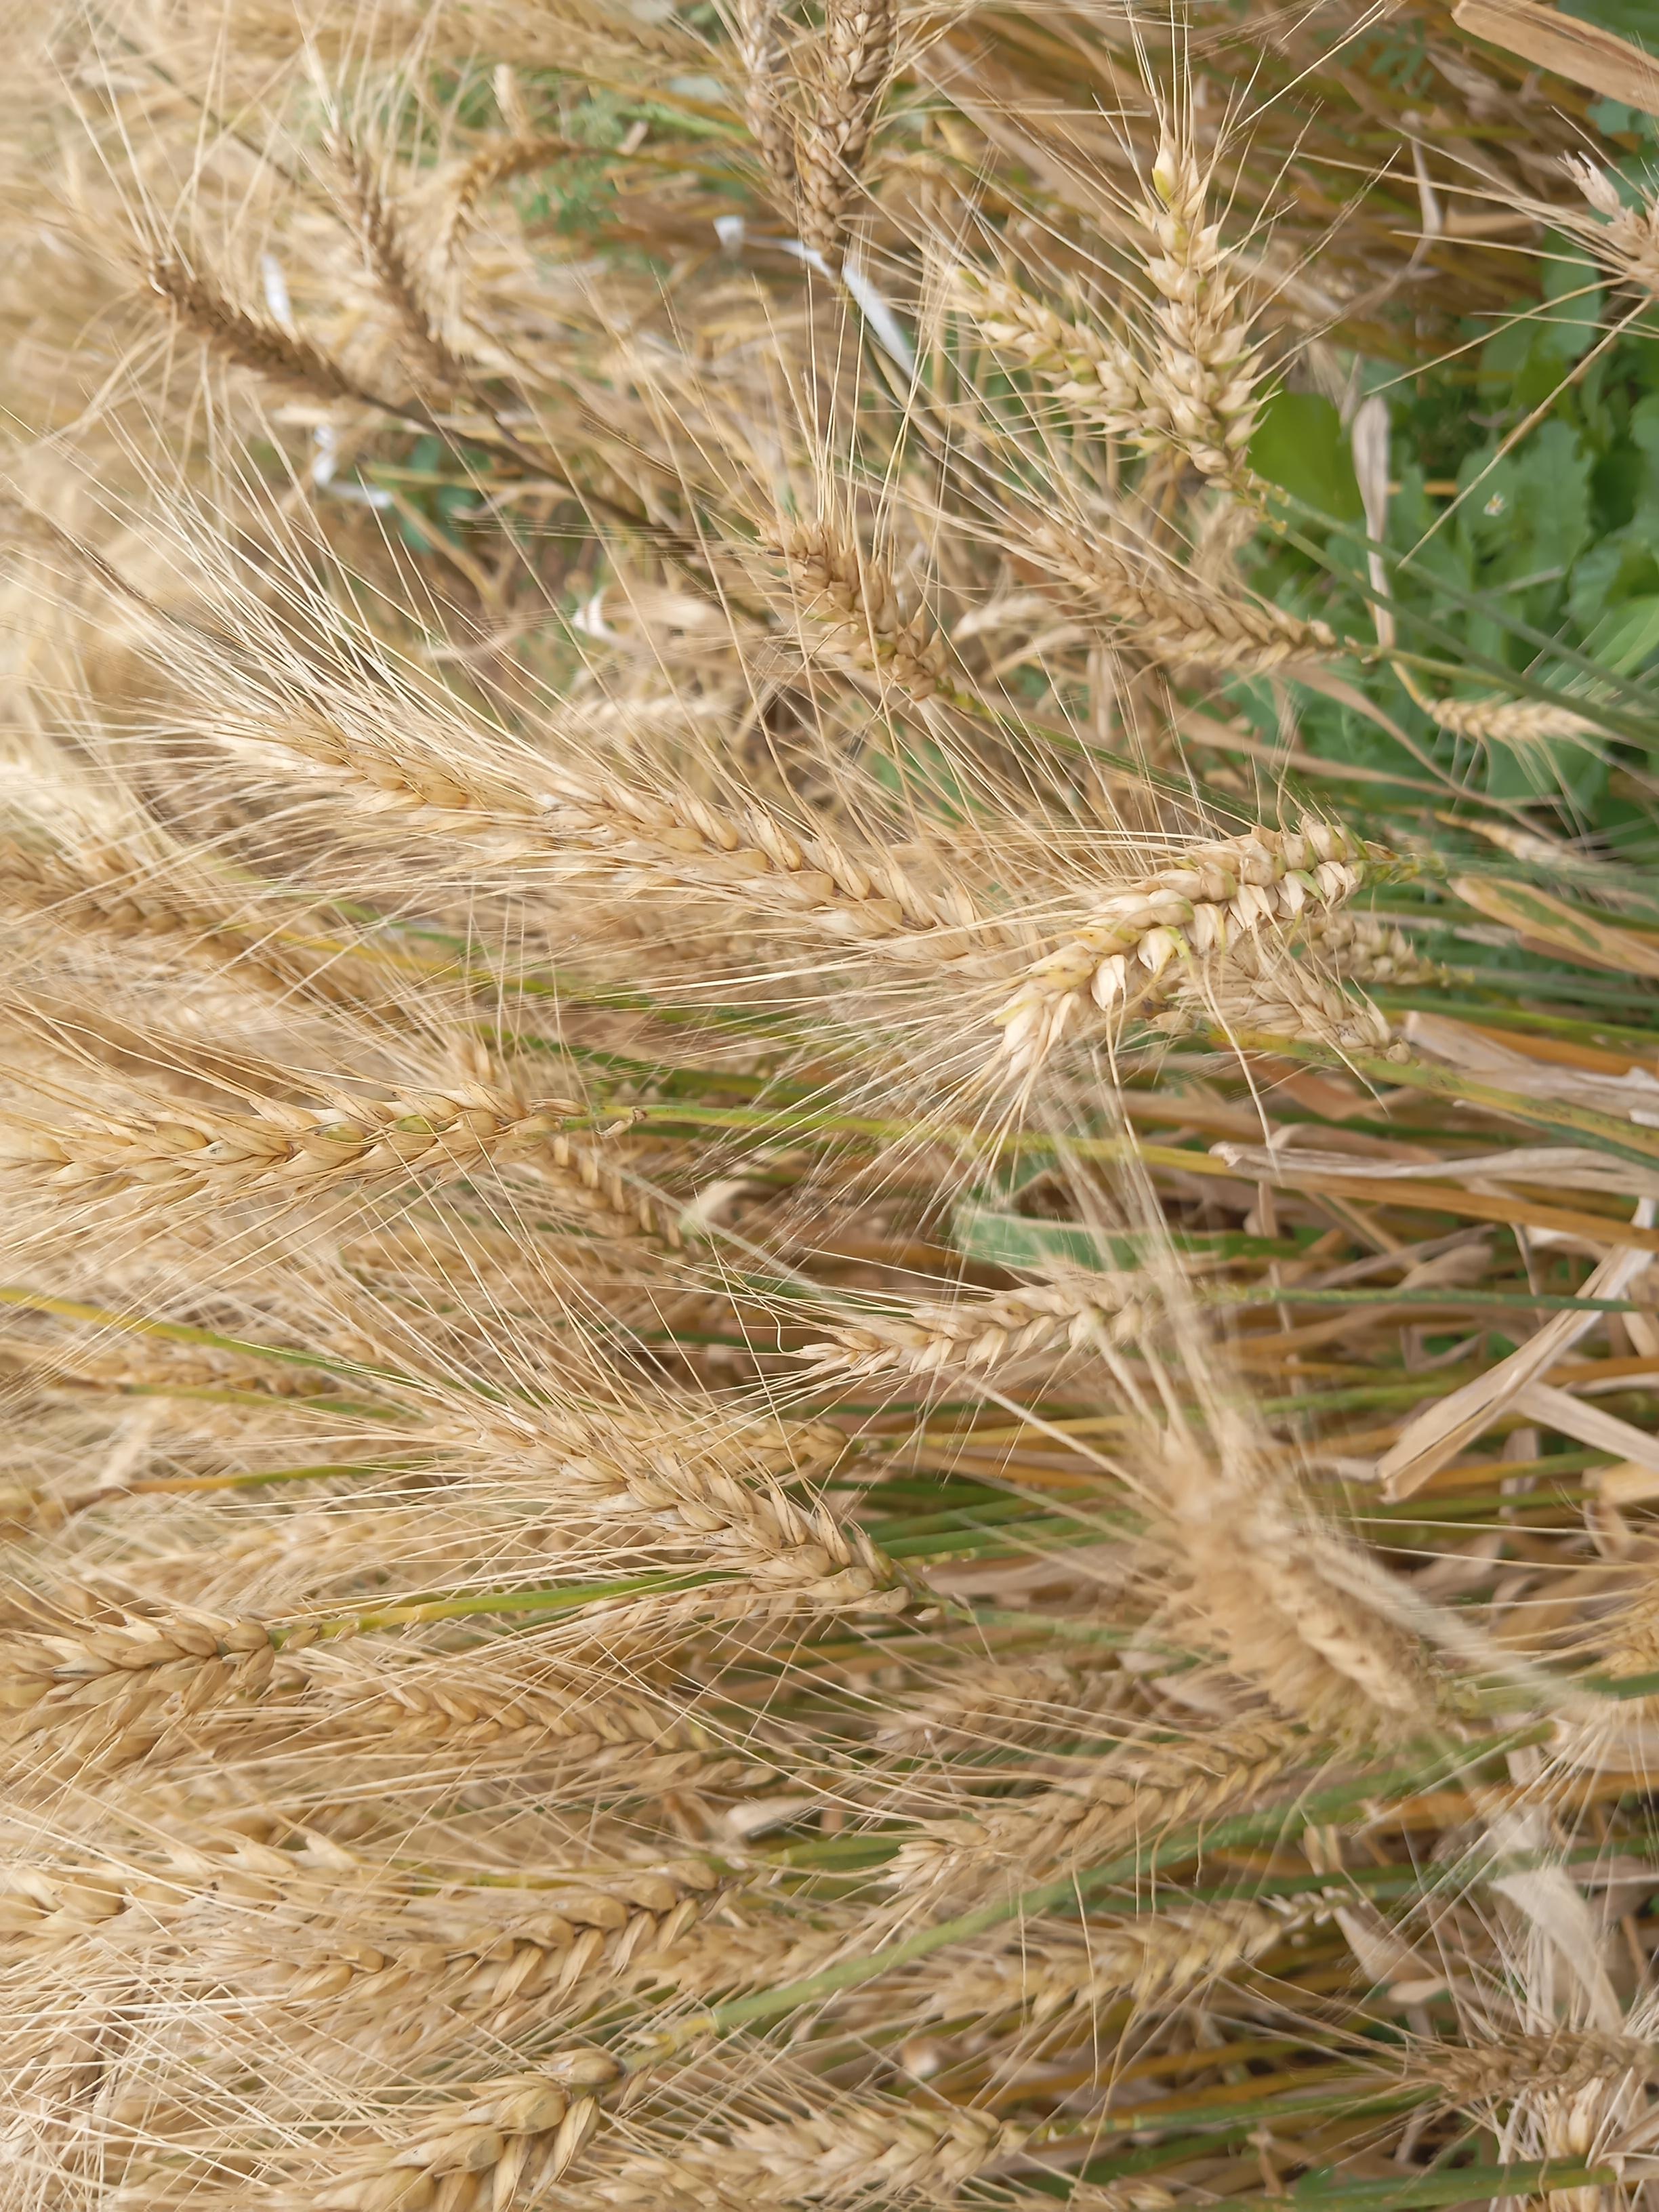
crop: wheat
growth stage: maturity
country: Kenya
